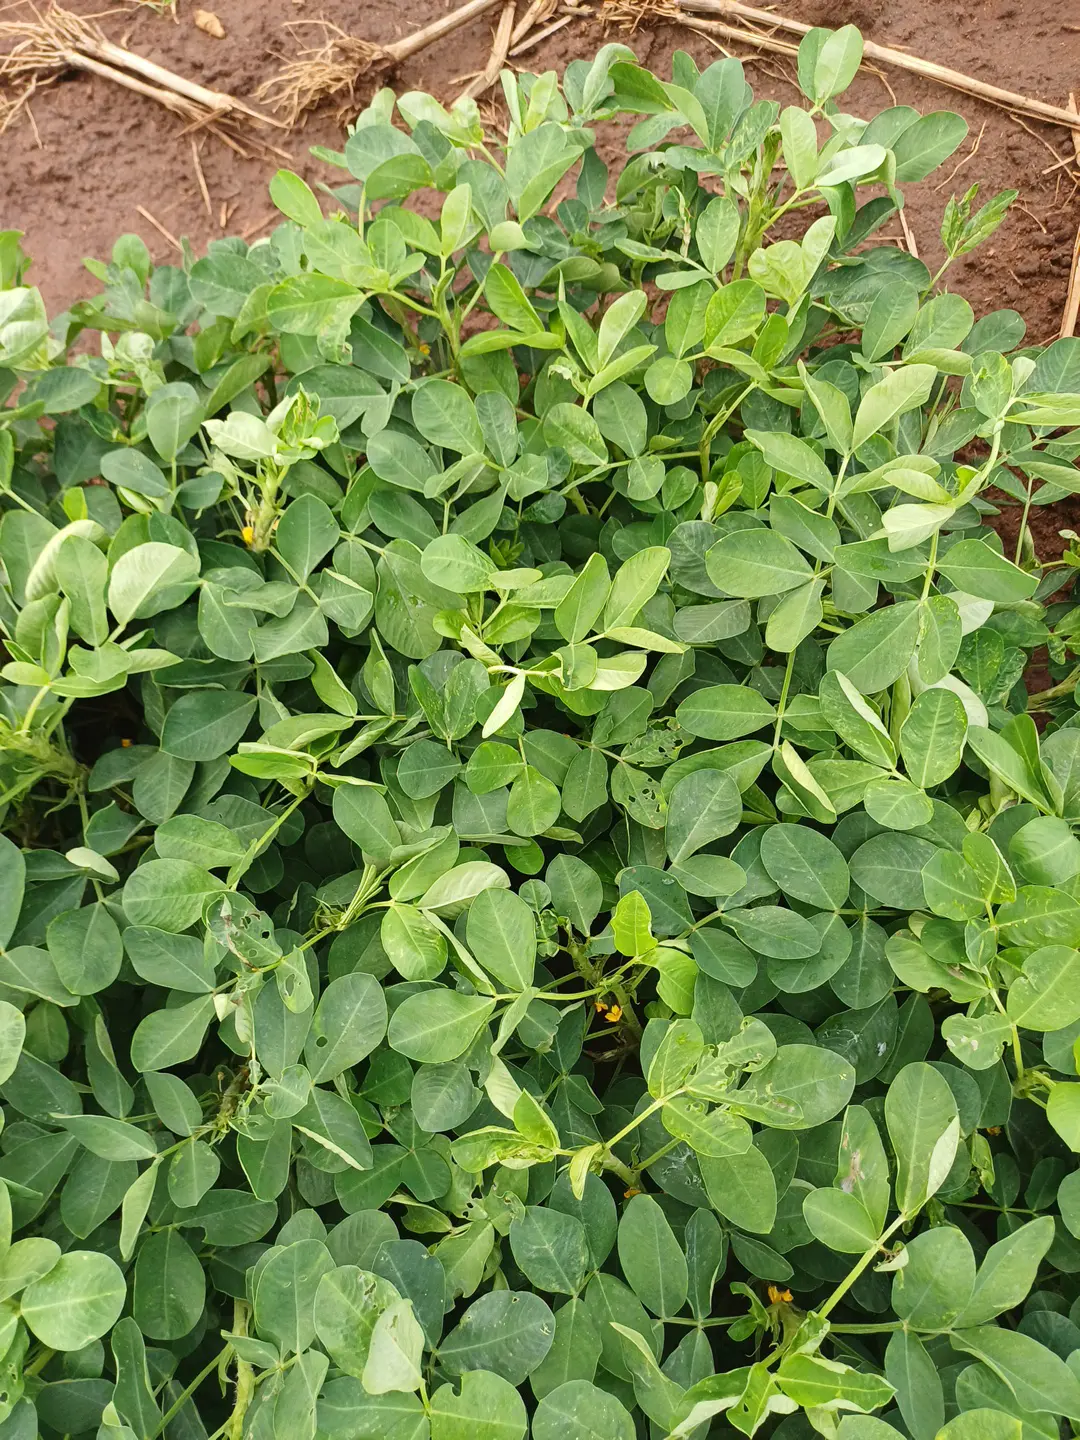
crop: groundnut
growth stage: flowering
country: Kenya
